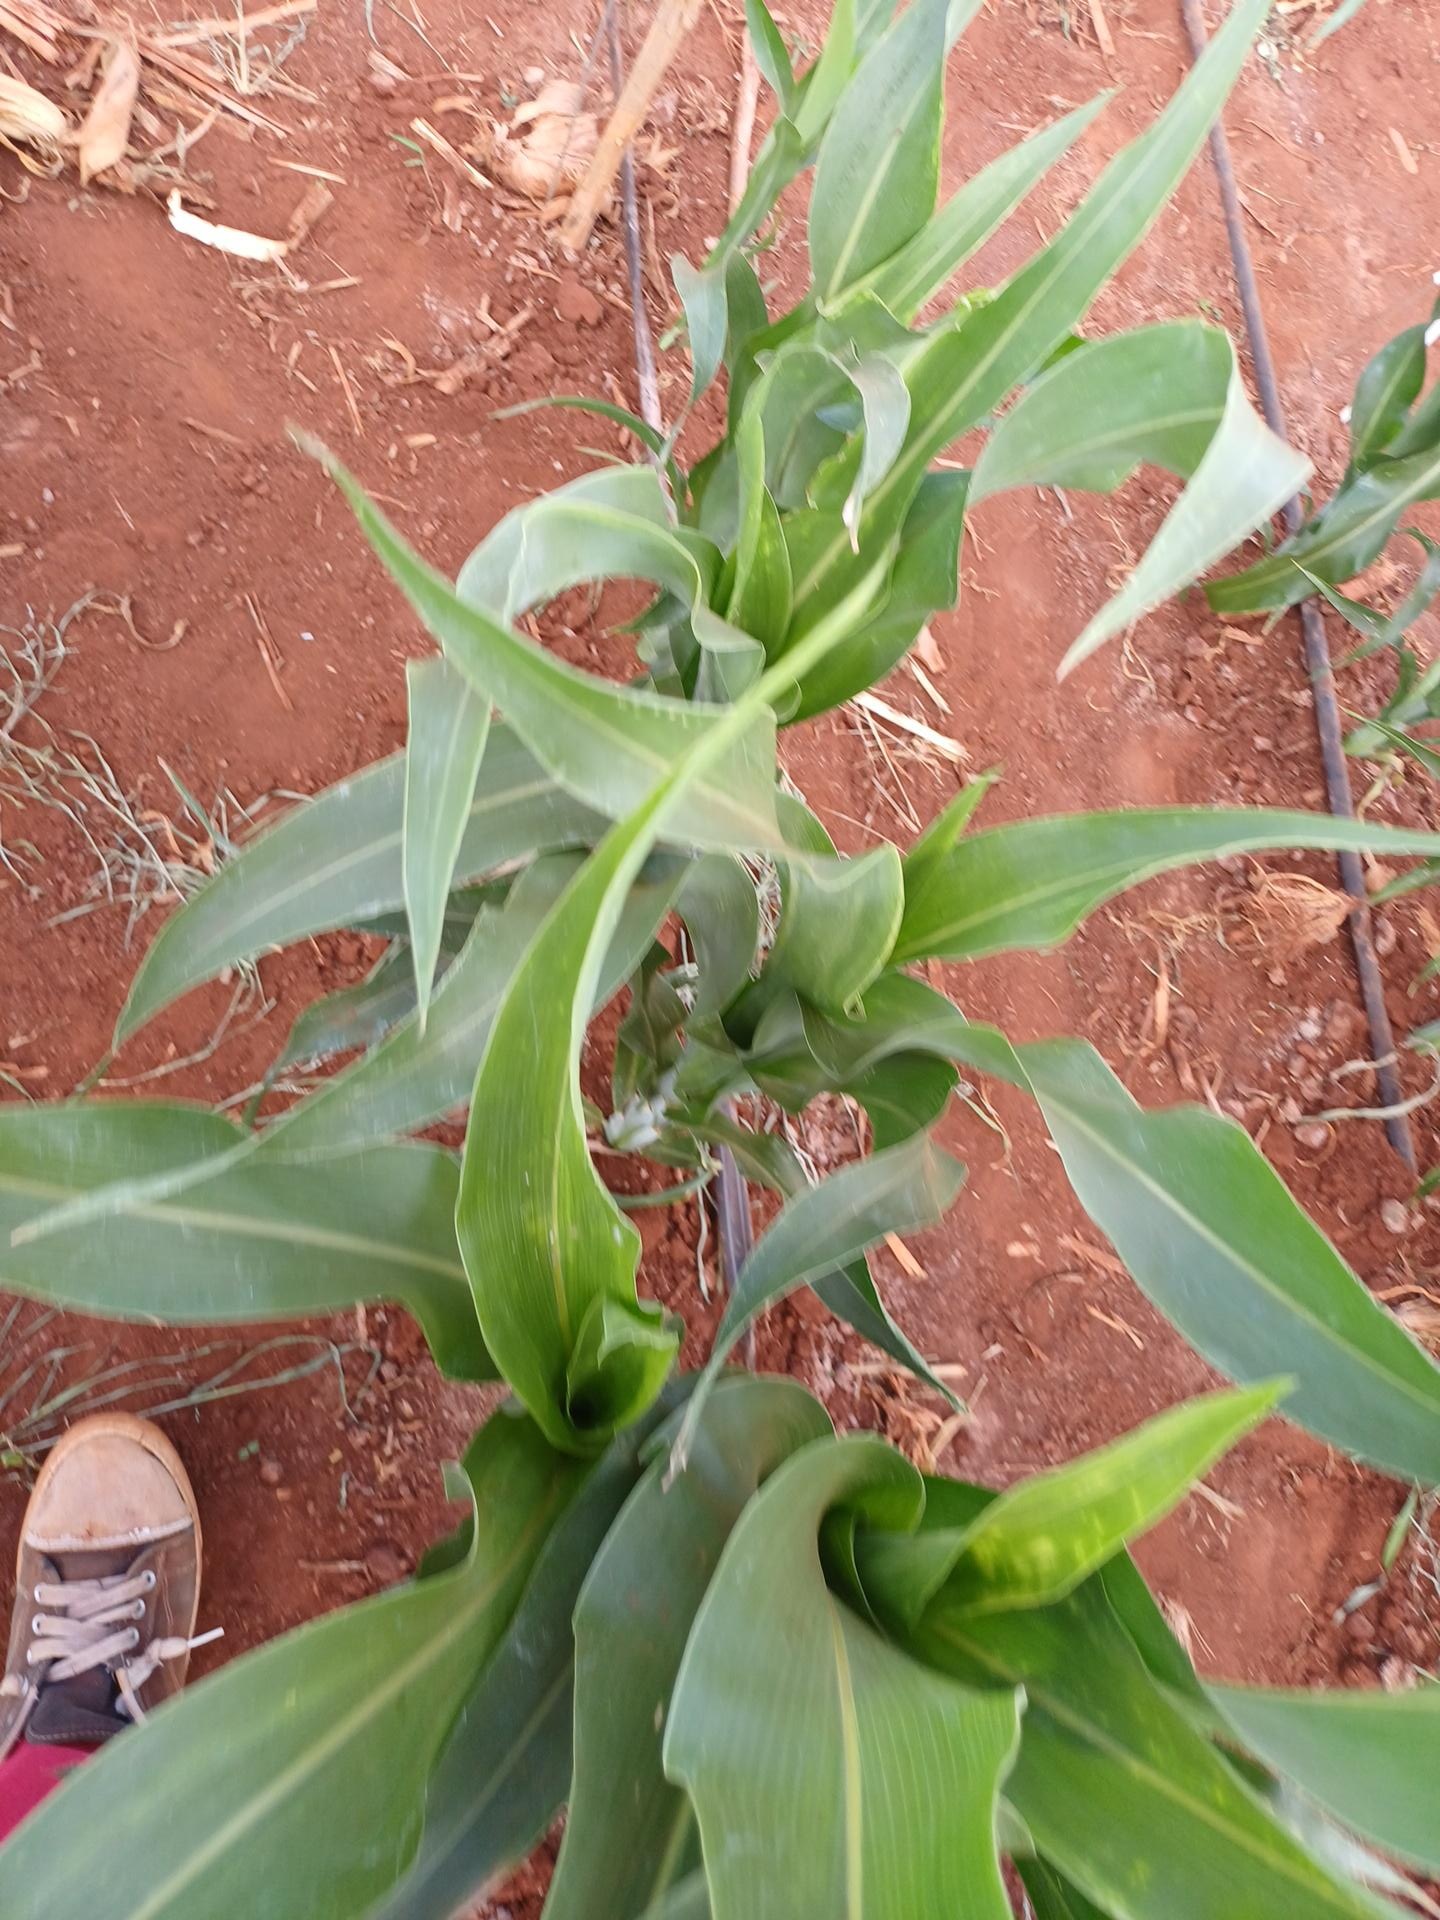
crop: sorghum
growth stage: vegetative
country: Kenya
